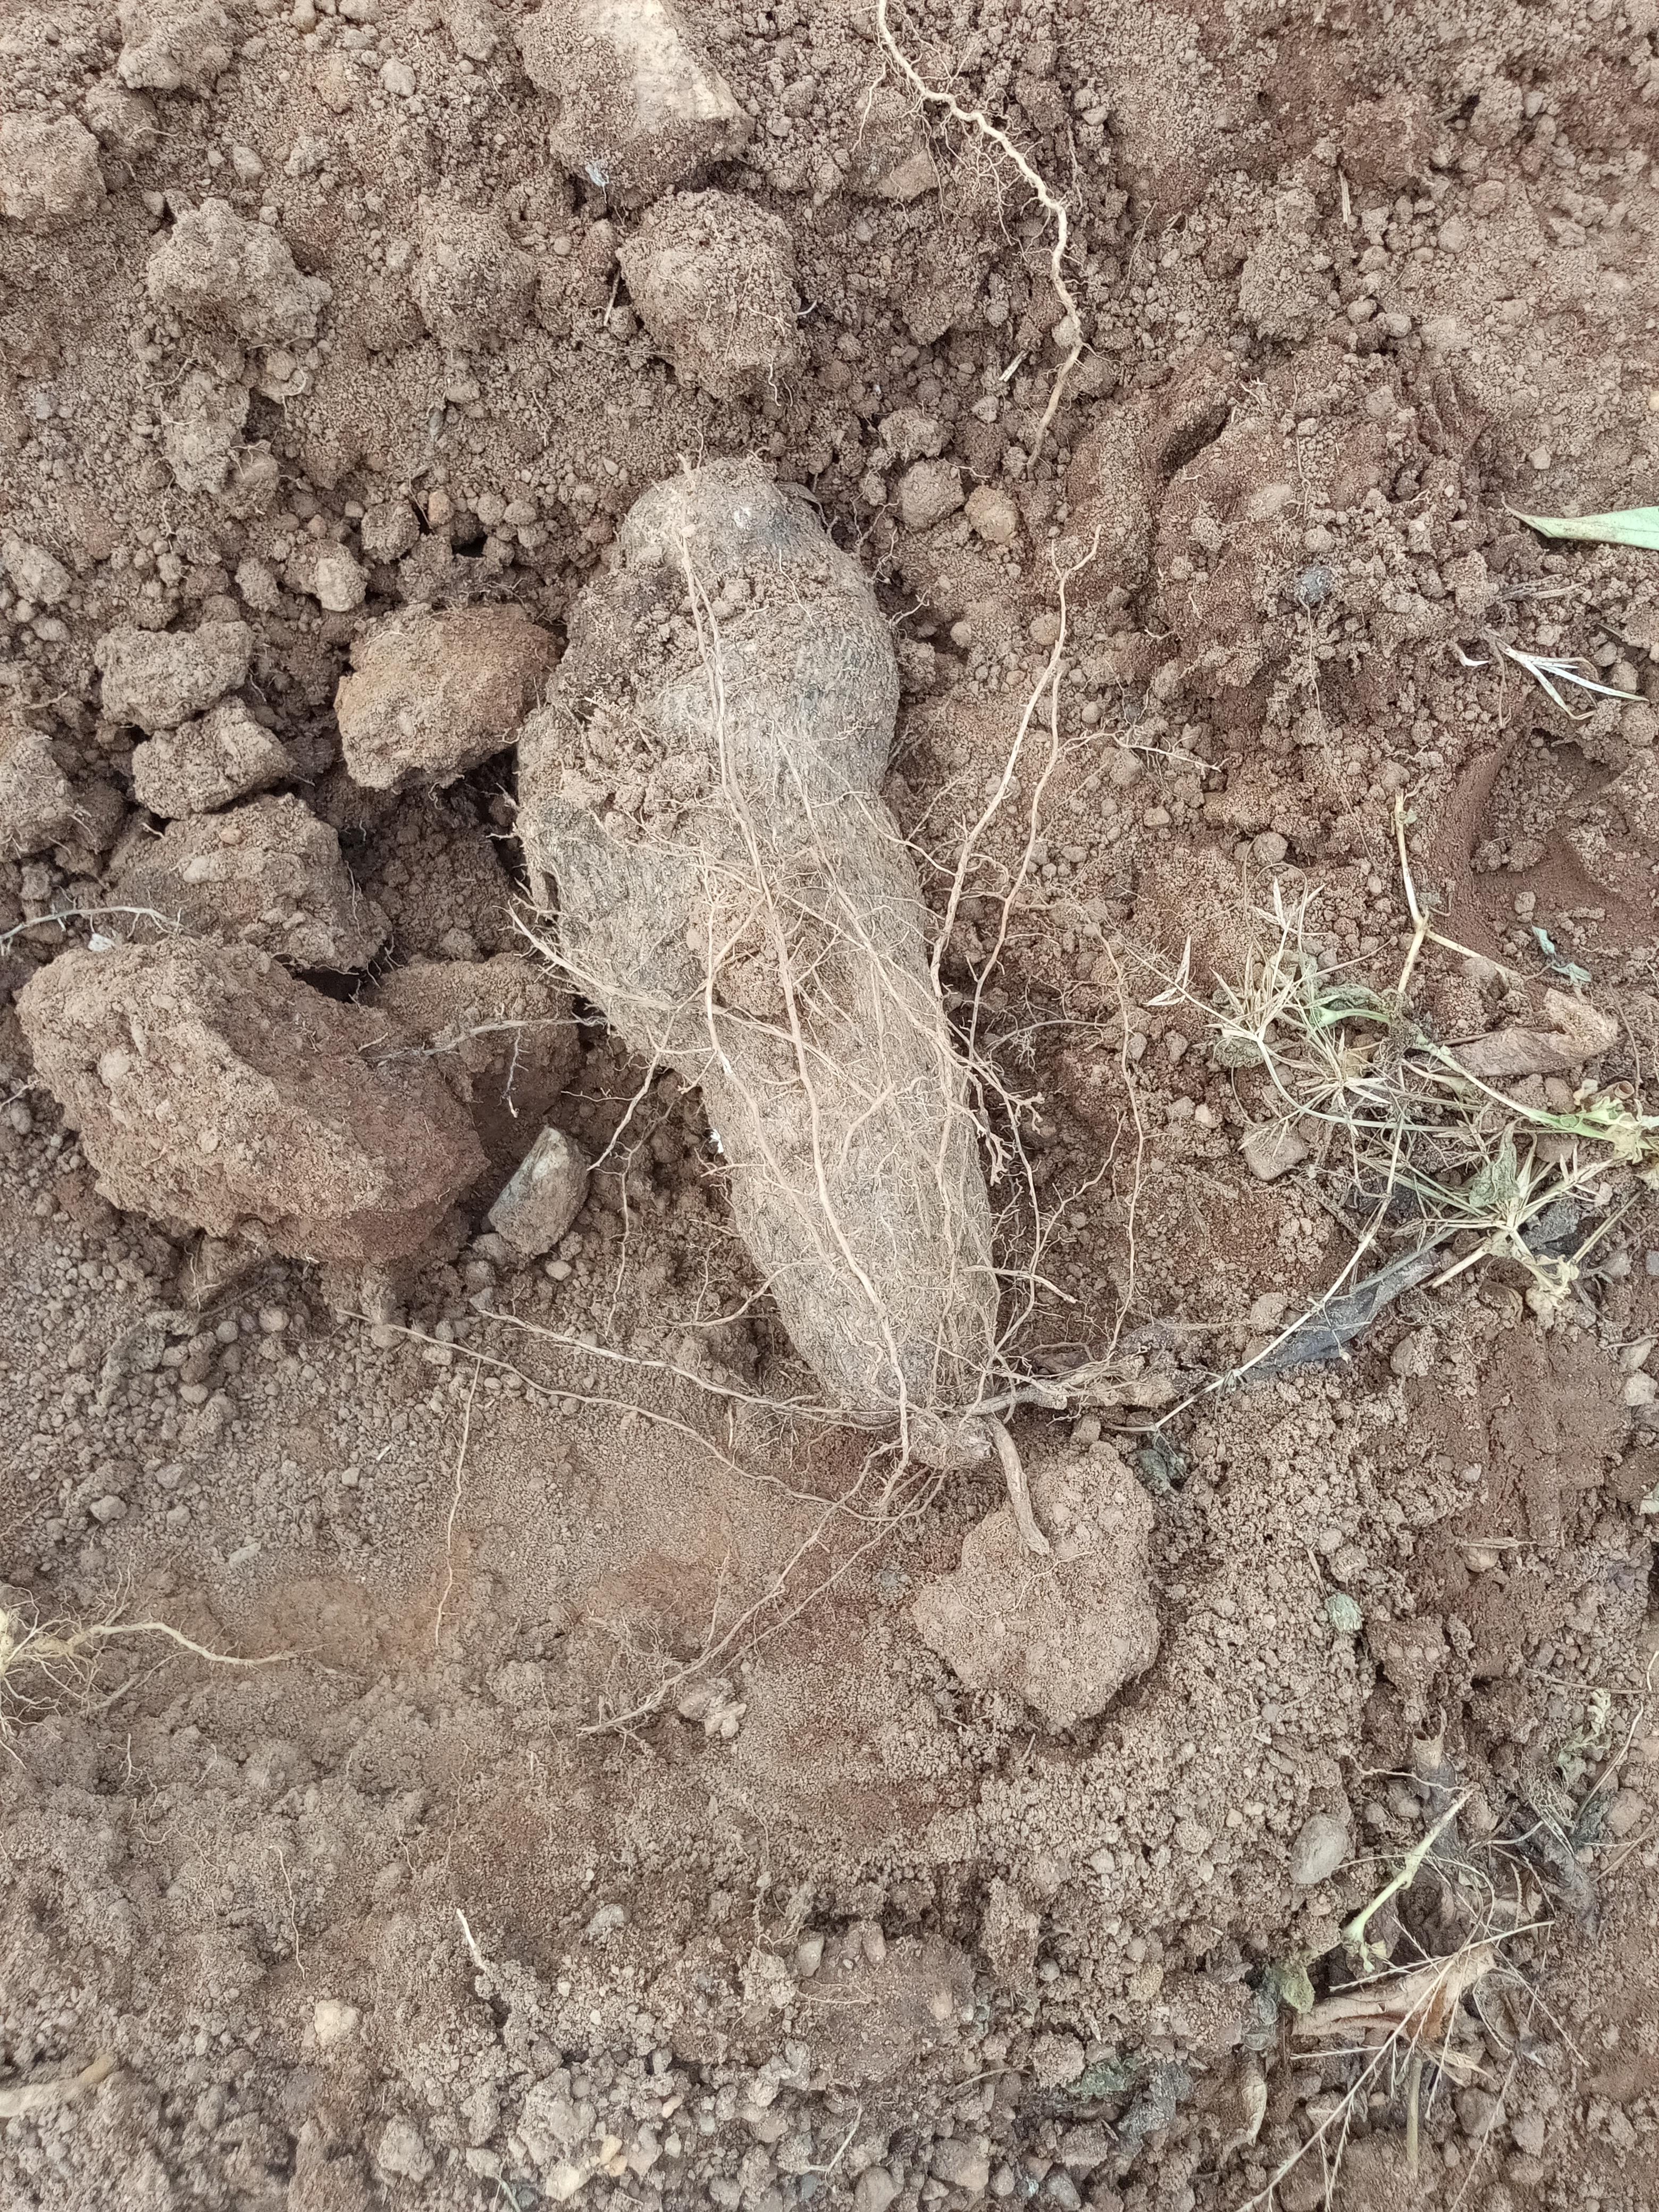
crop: yam
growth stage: harvest
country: Nigeria
